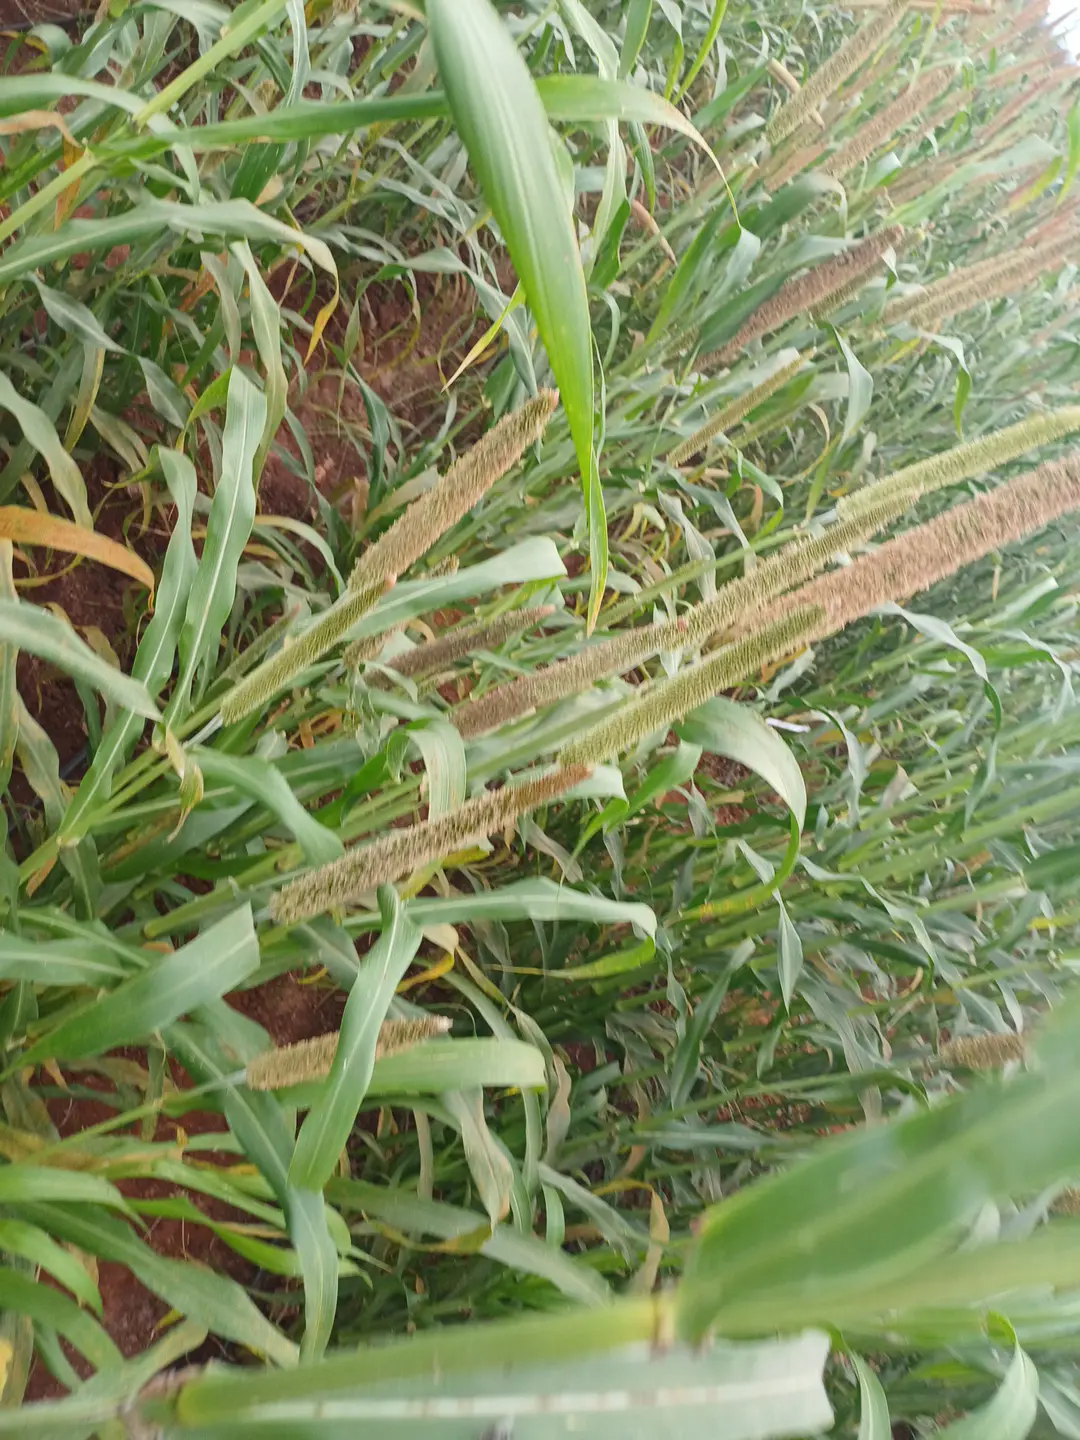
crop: pearl millet
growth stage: filling grain
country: Kenya
